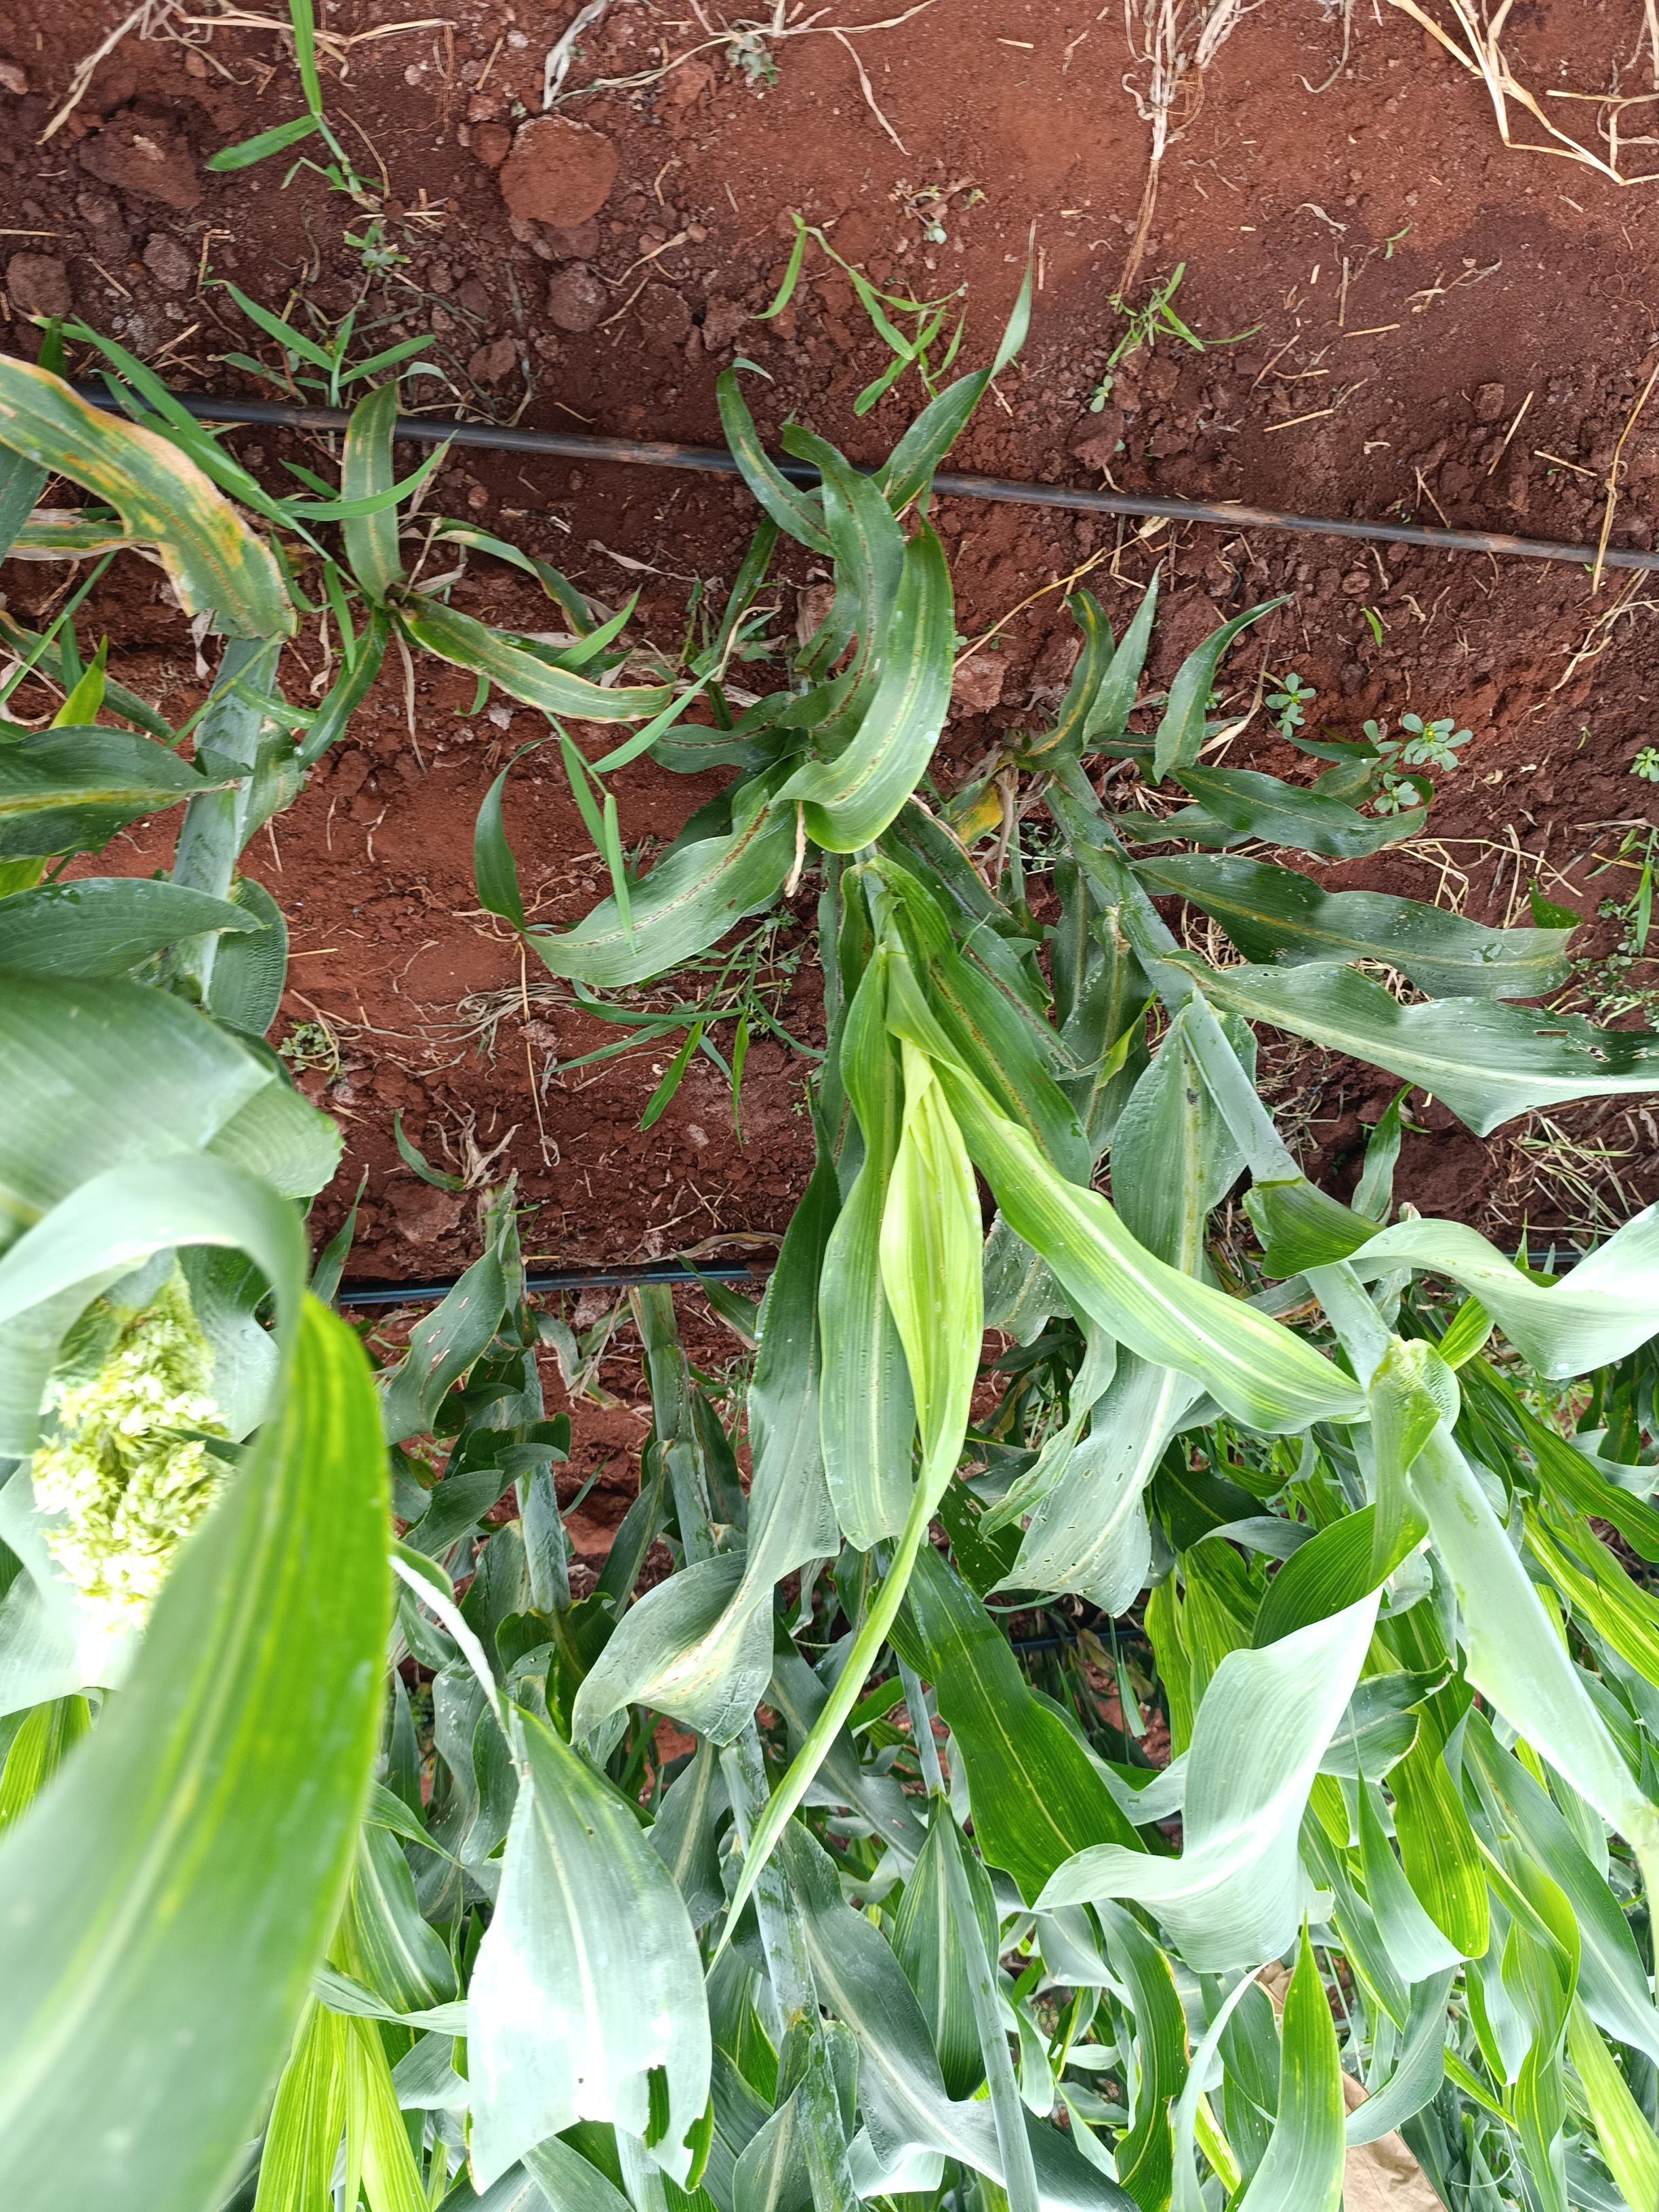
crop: sorghum
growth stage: heading tuber
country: Kenya
